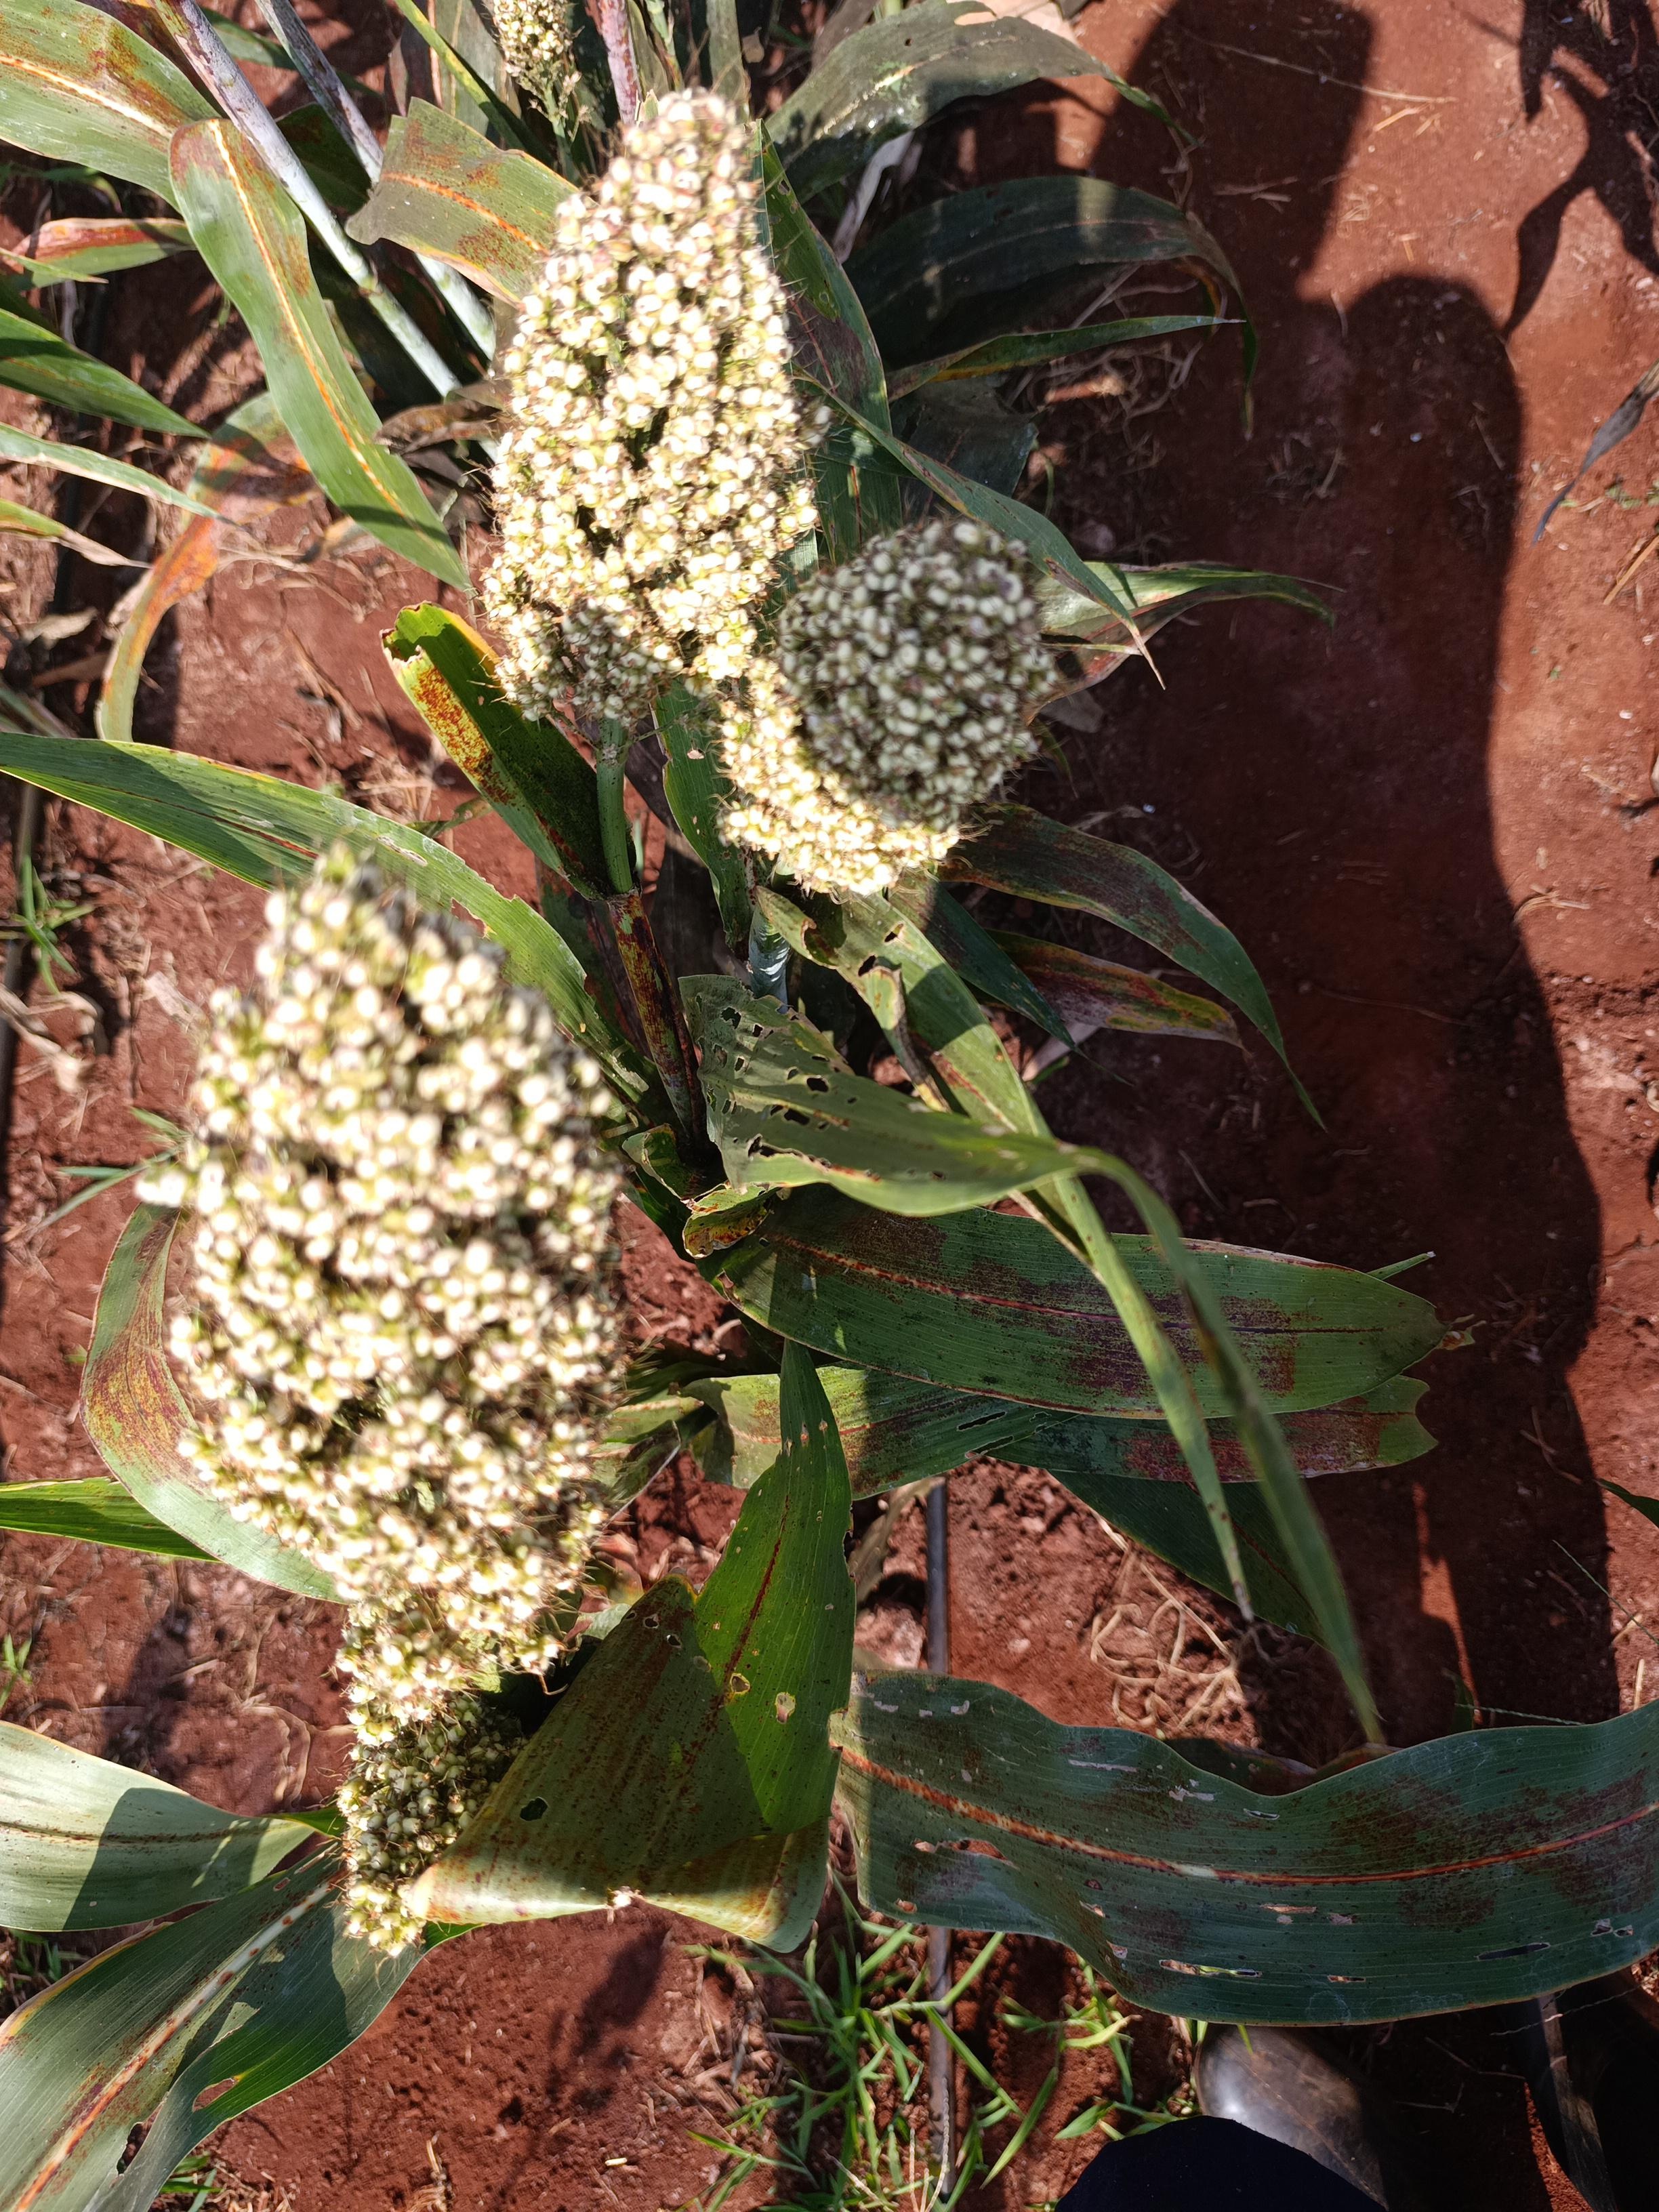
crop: sorghum
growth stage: filling grain
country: Kenya
